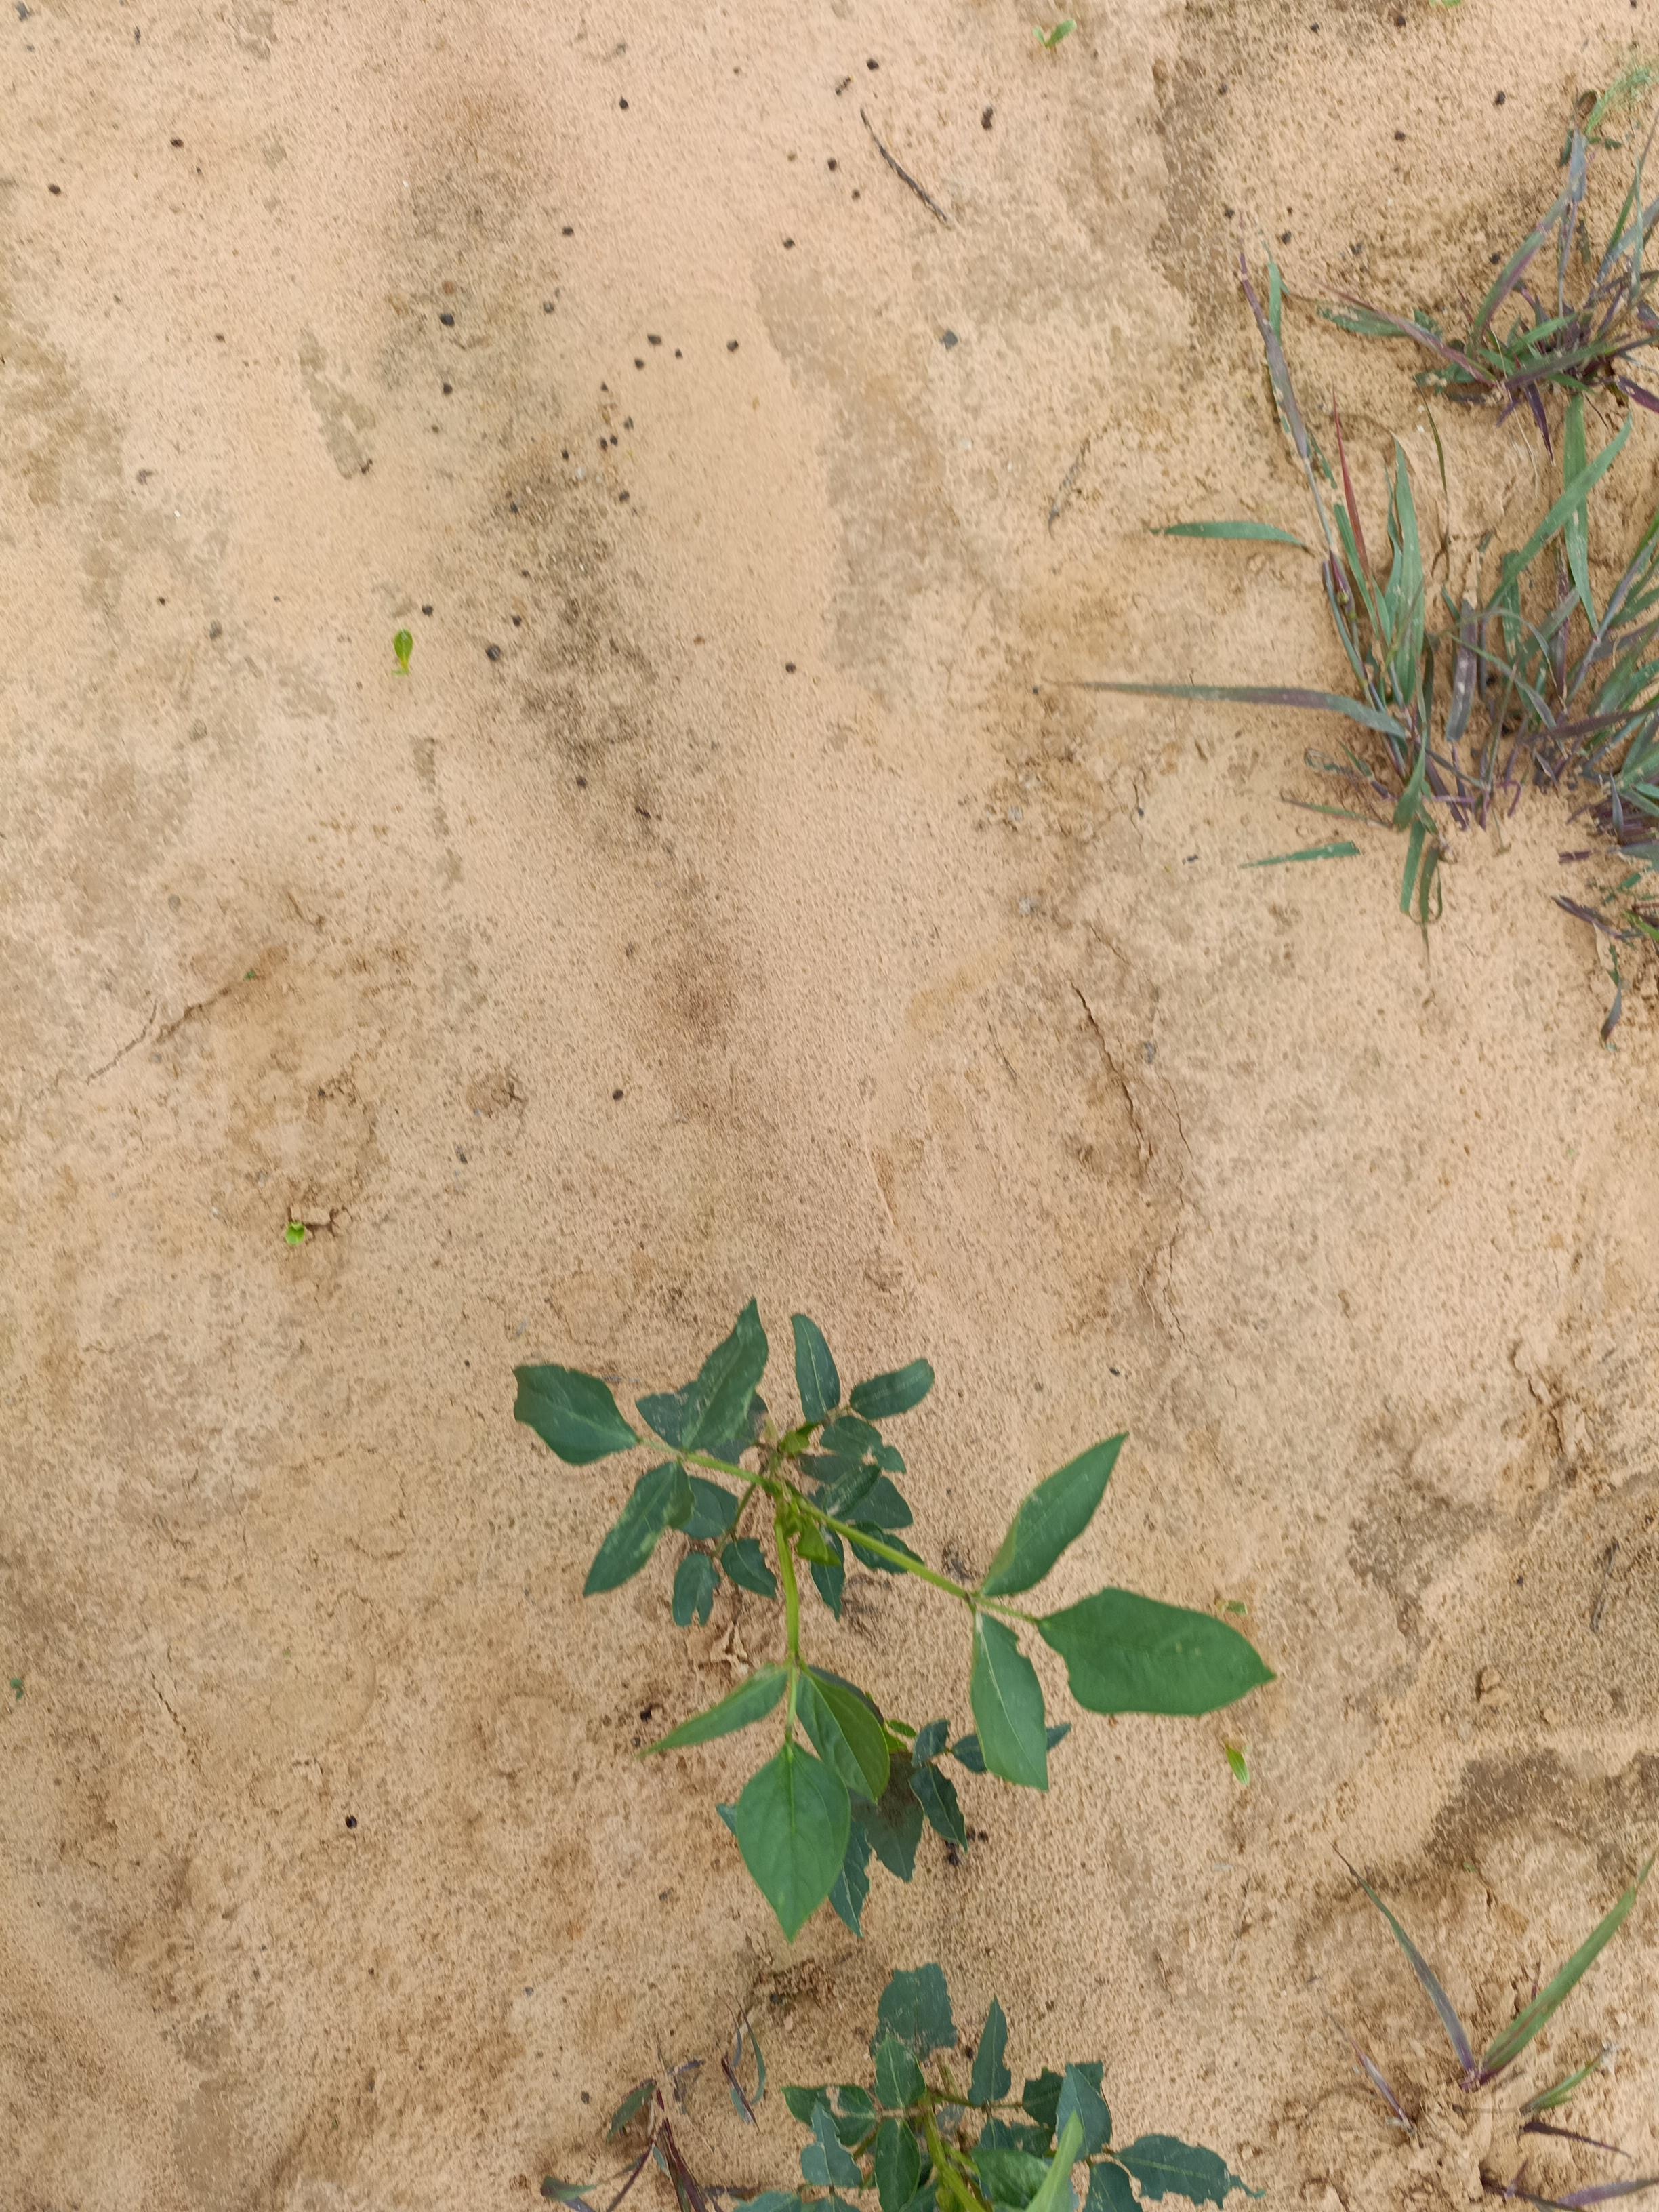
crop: cowpea
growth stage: emergence
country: Nigeria
